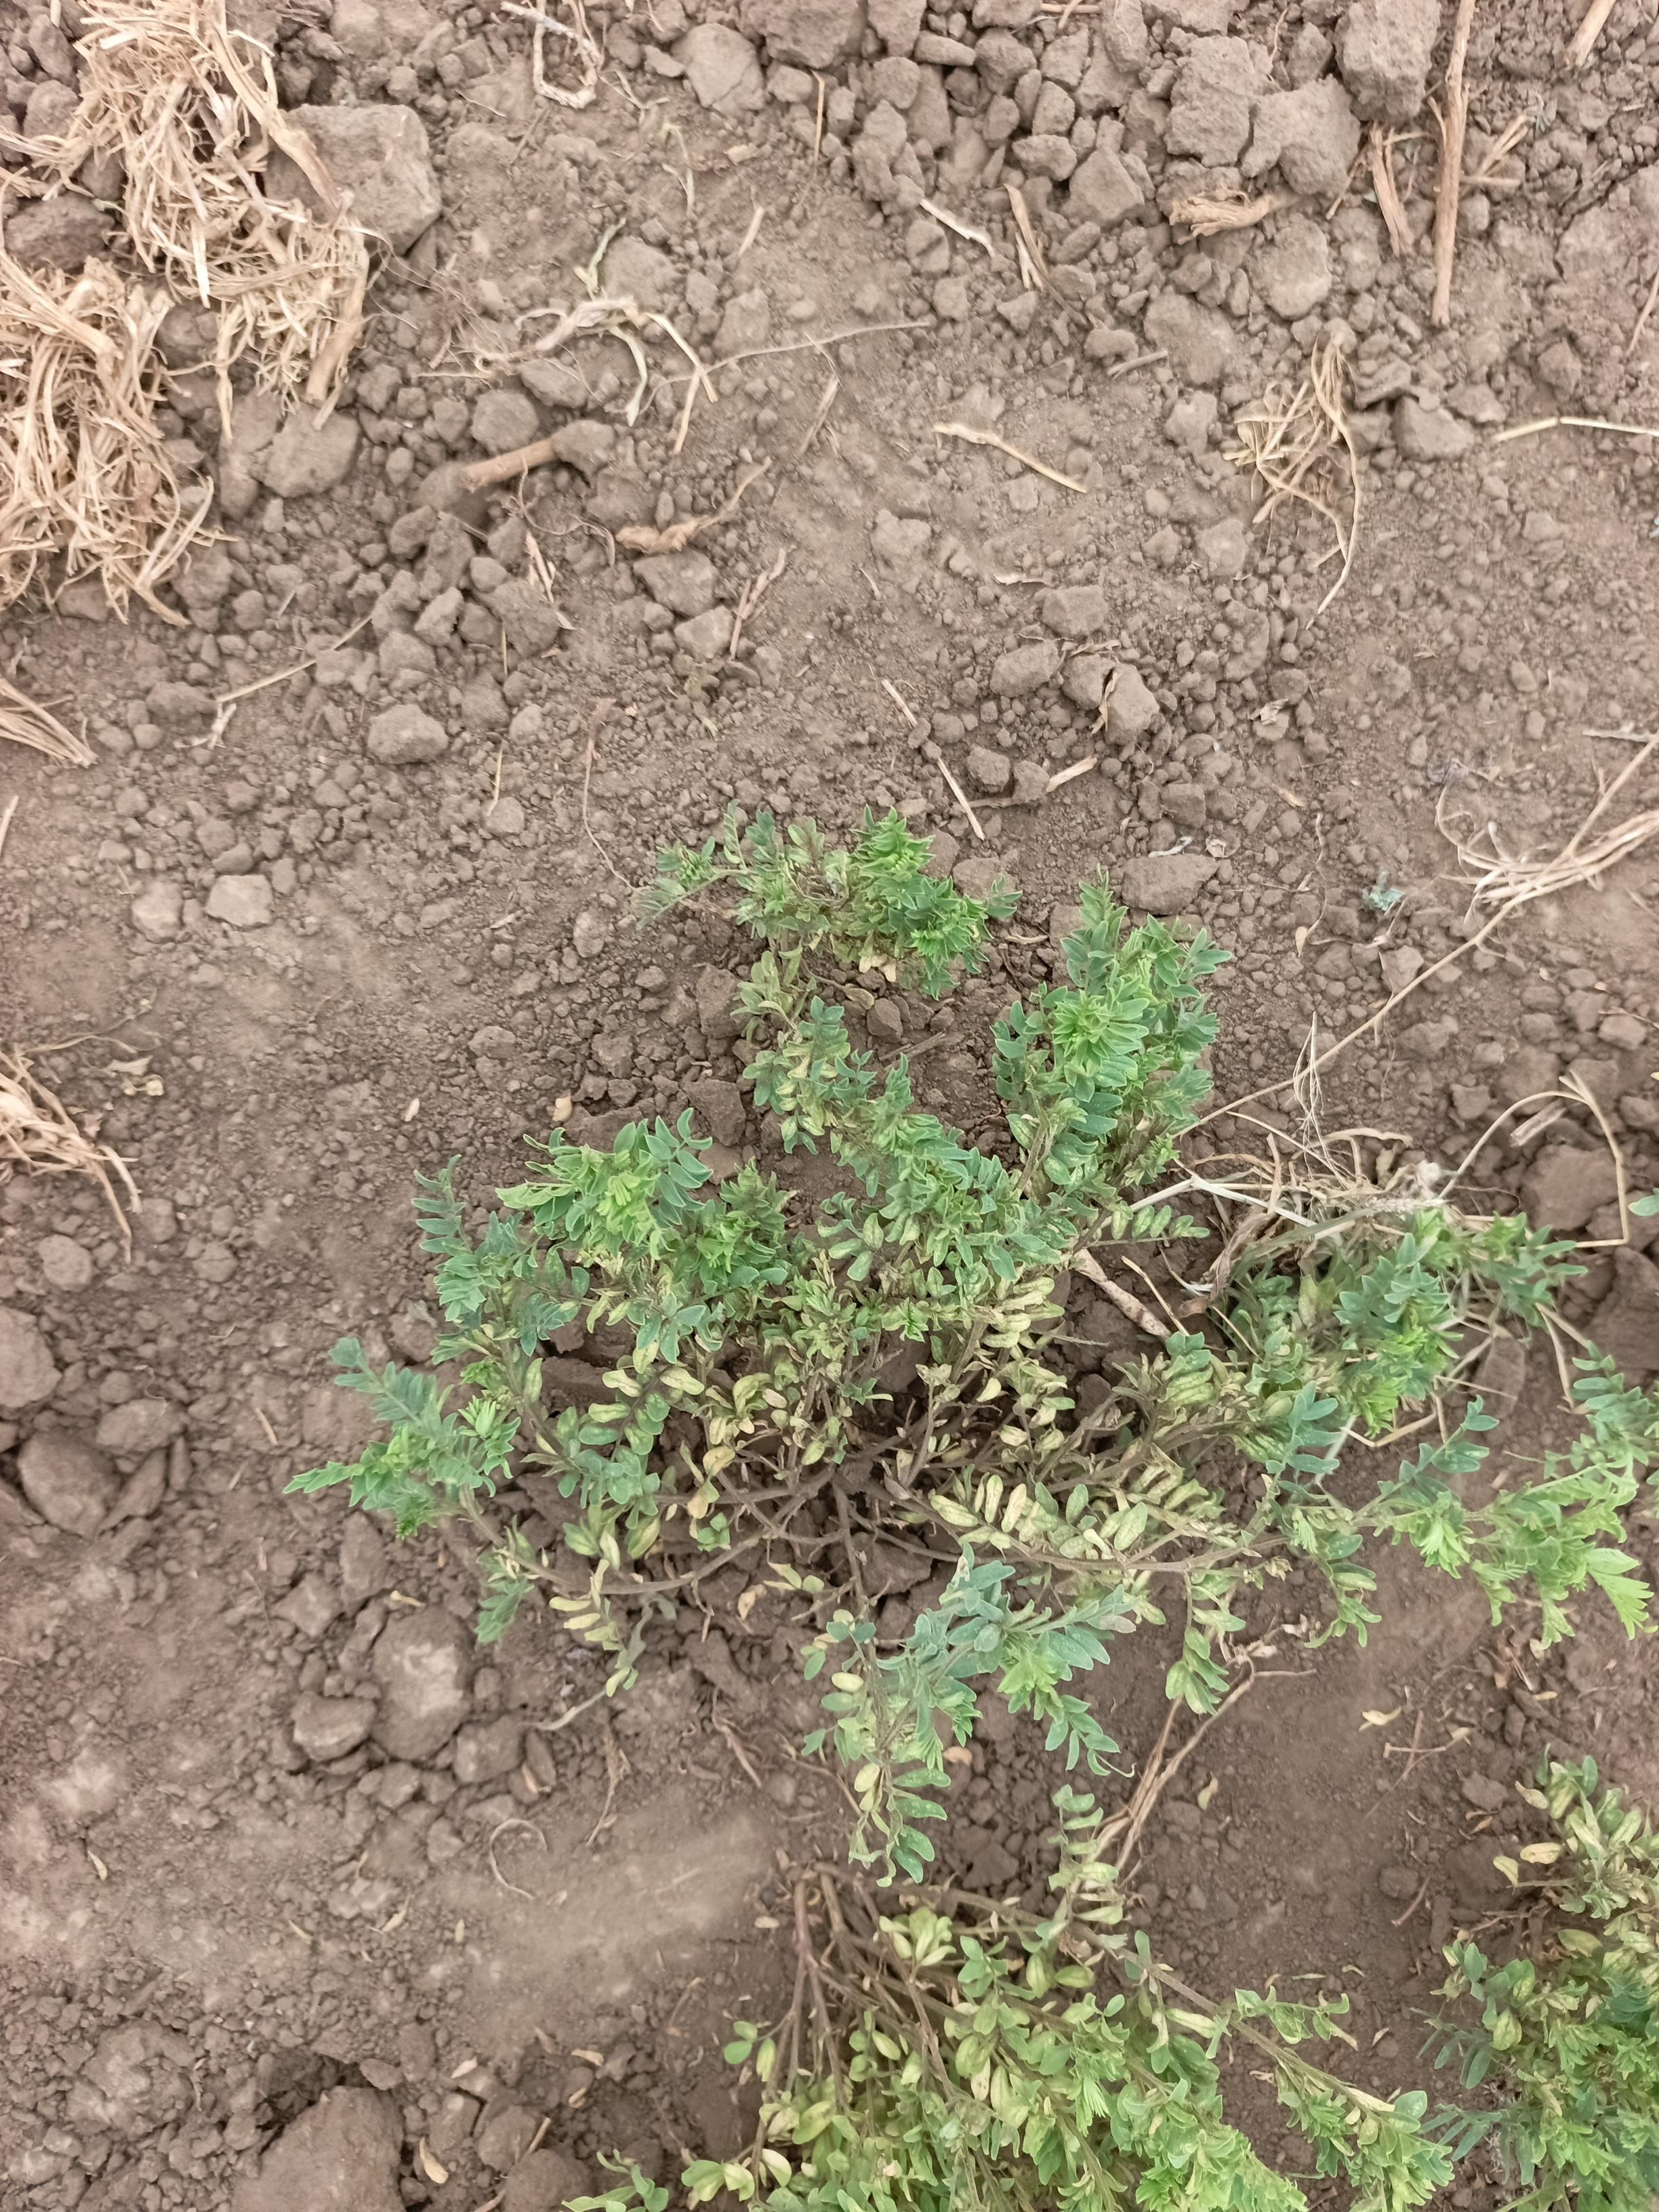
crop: lentil
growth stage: vegetative
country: Tanzania
